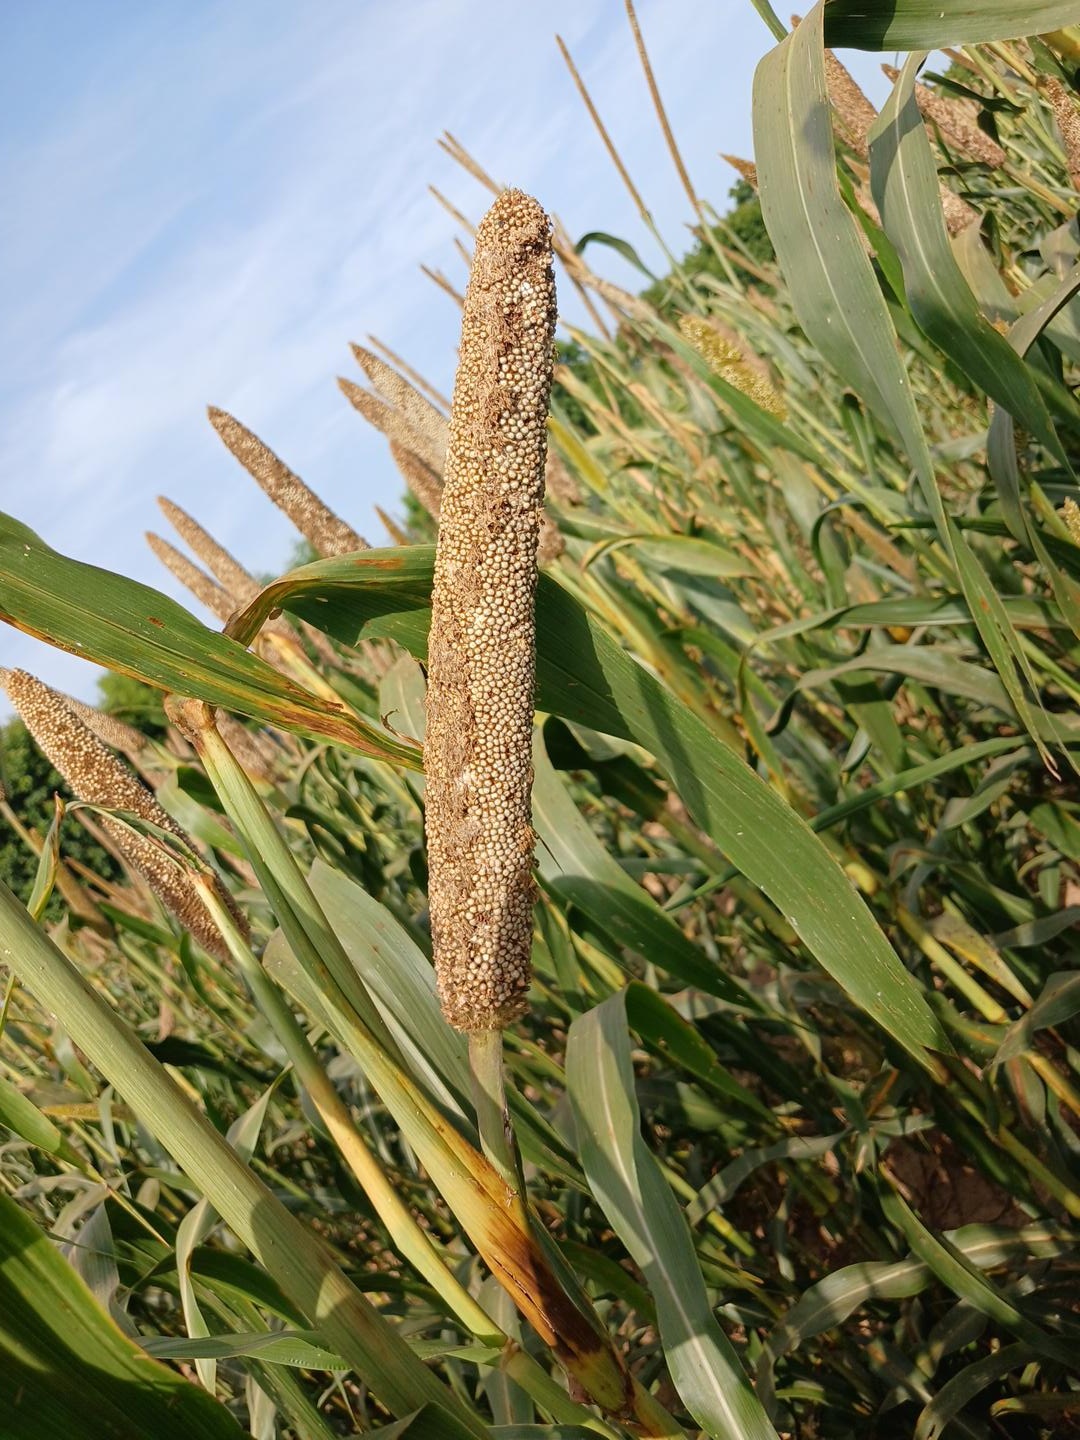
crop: pearl millet
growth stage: maturity
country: Senegal
